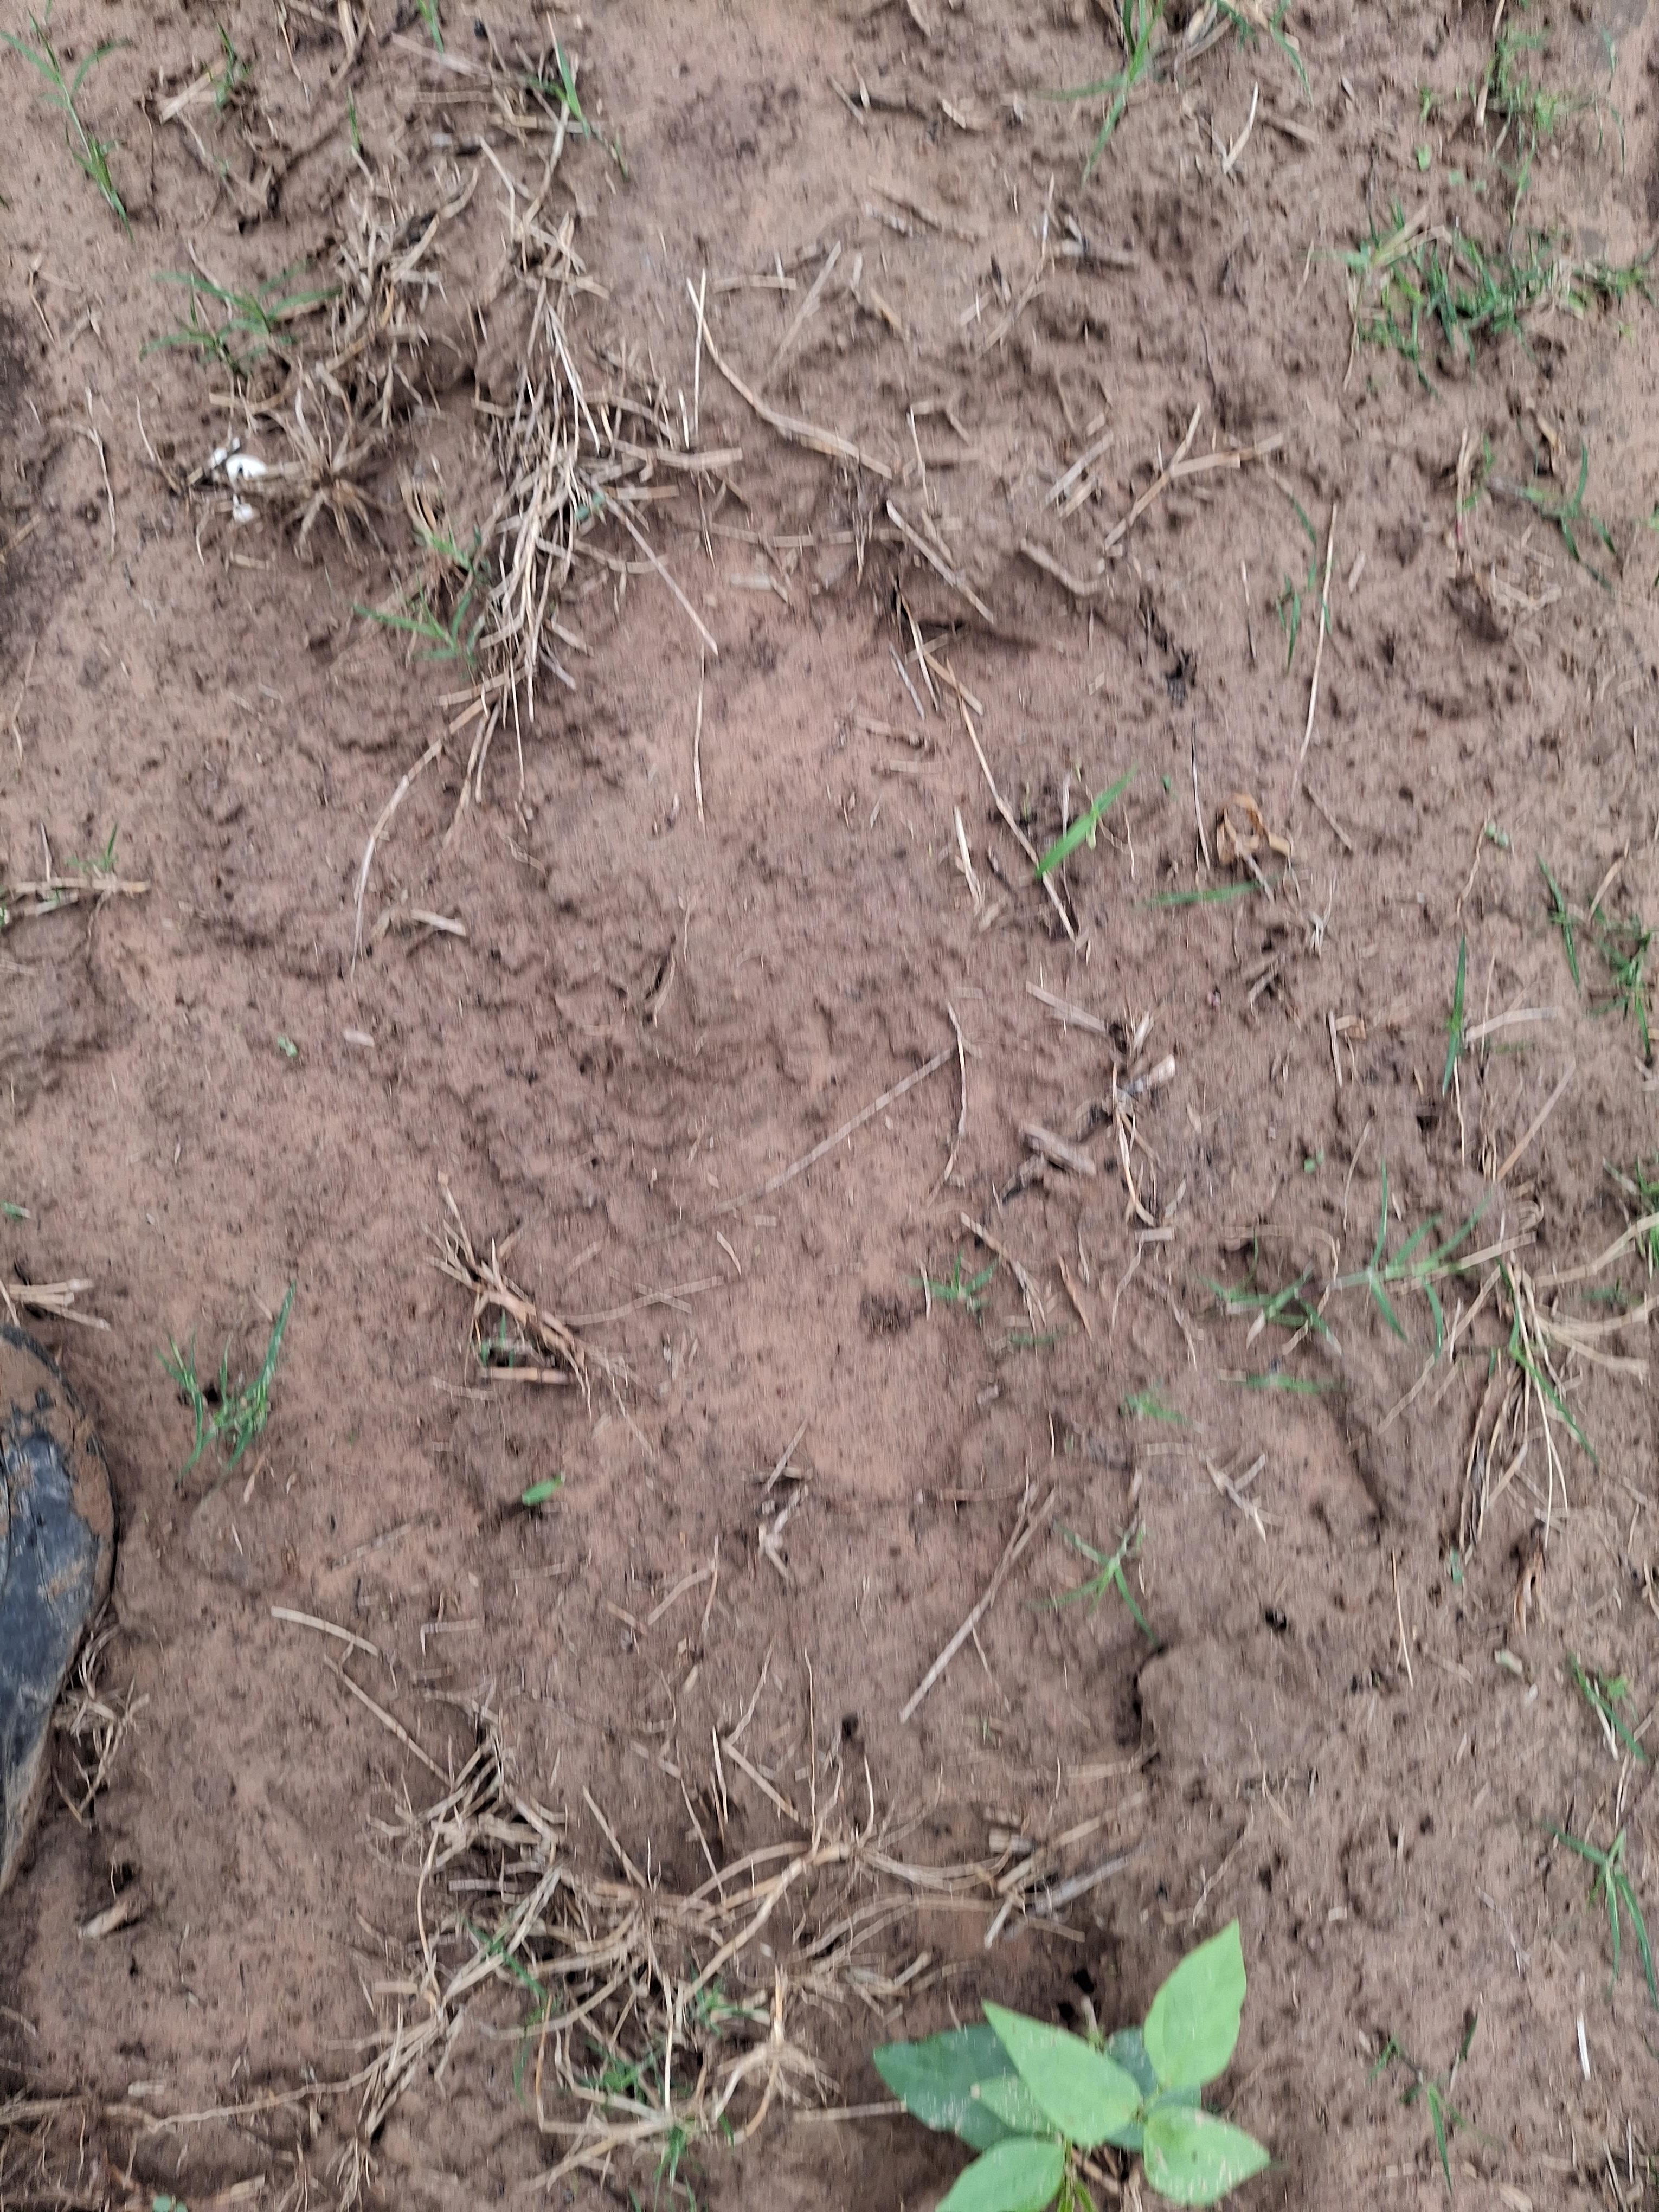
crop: cowpea
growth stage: emergence
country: Nigeria
